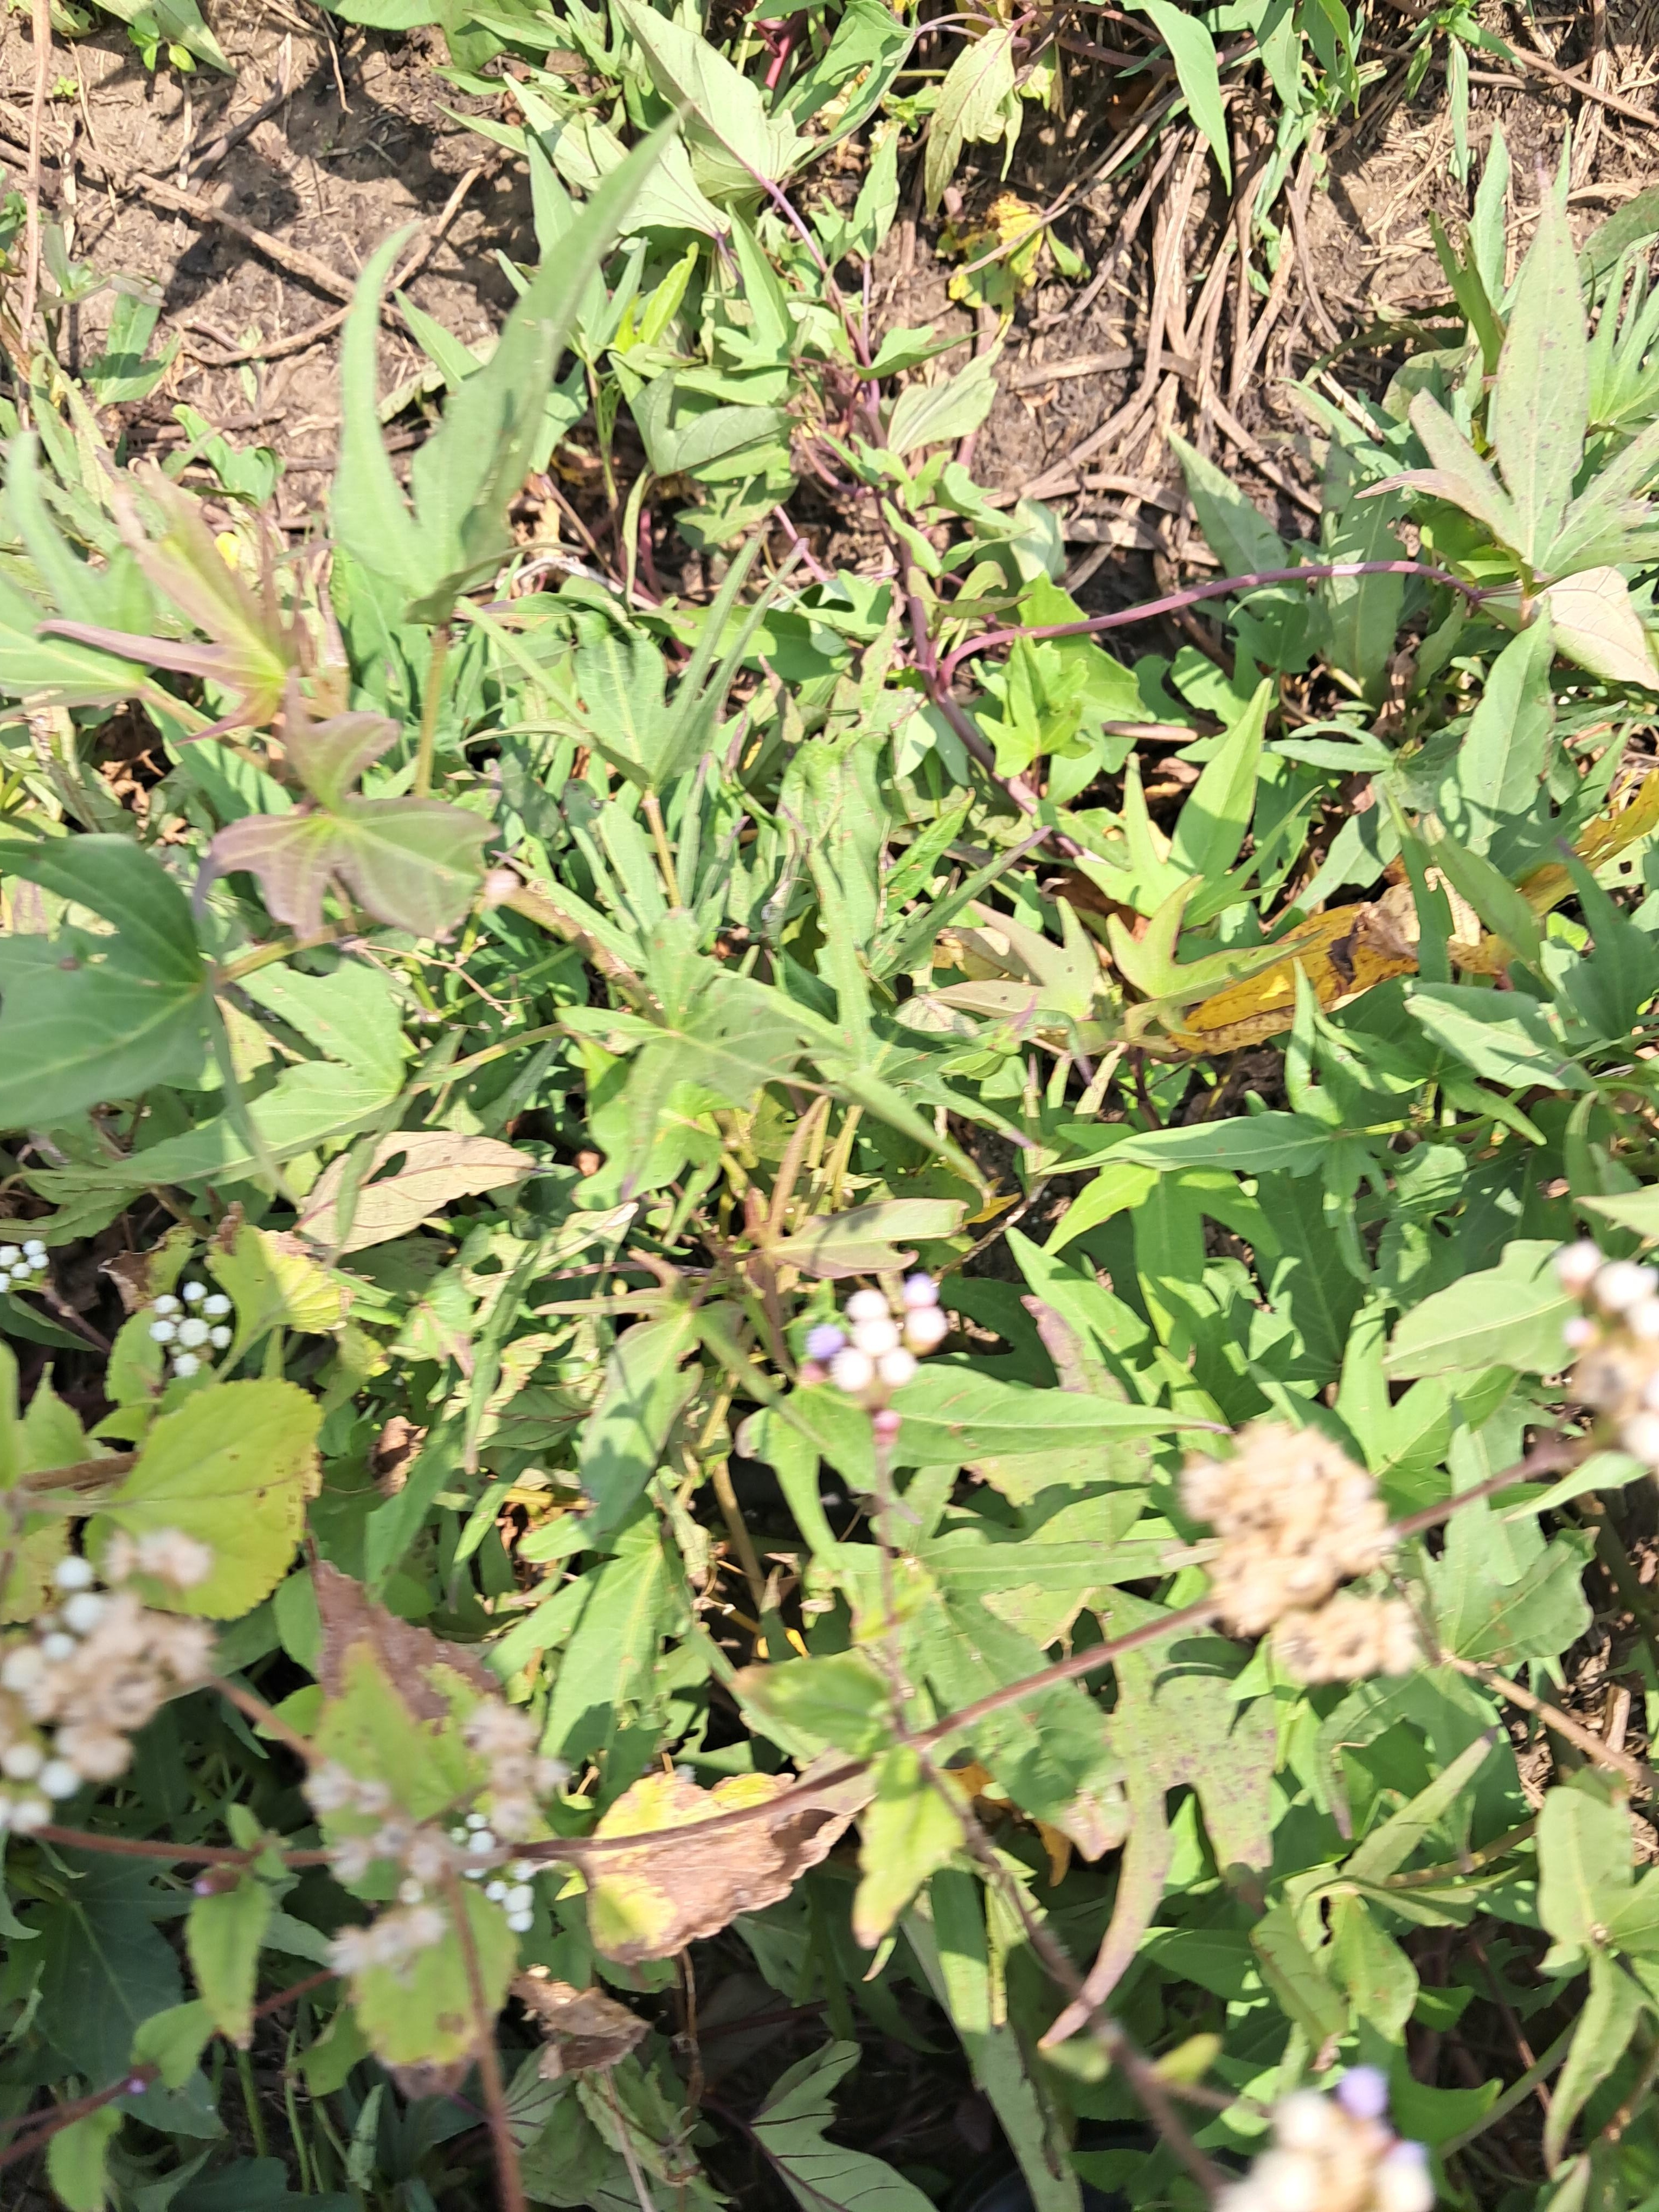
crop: sweet potato
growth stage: flowering
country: Tanzania
